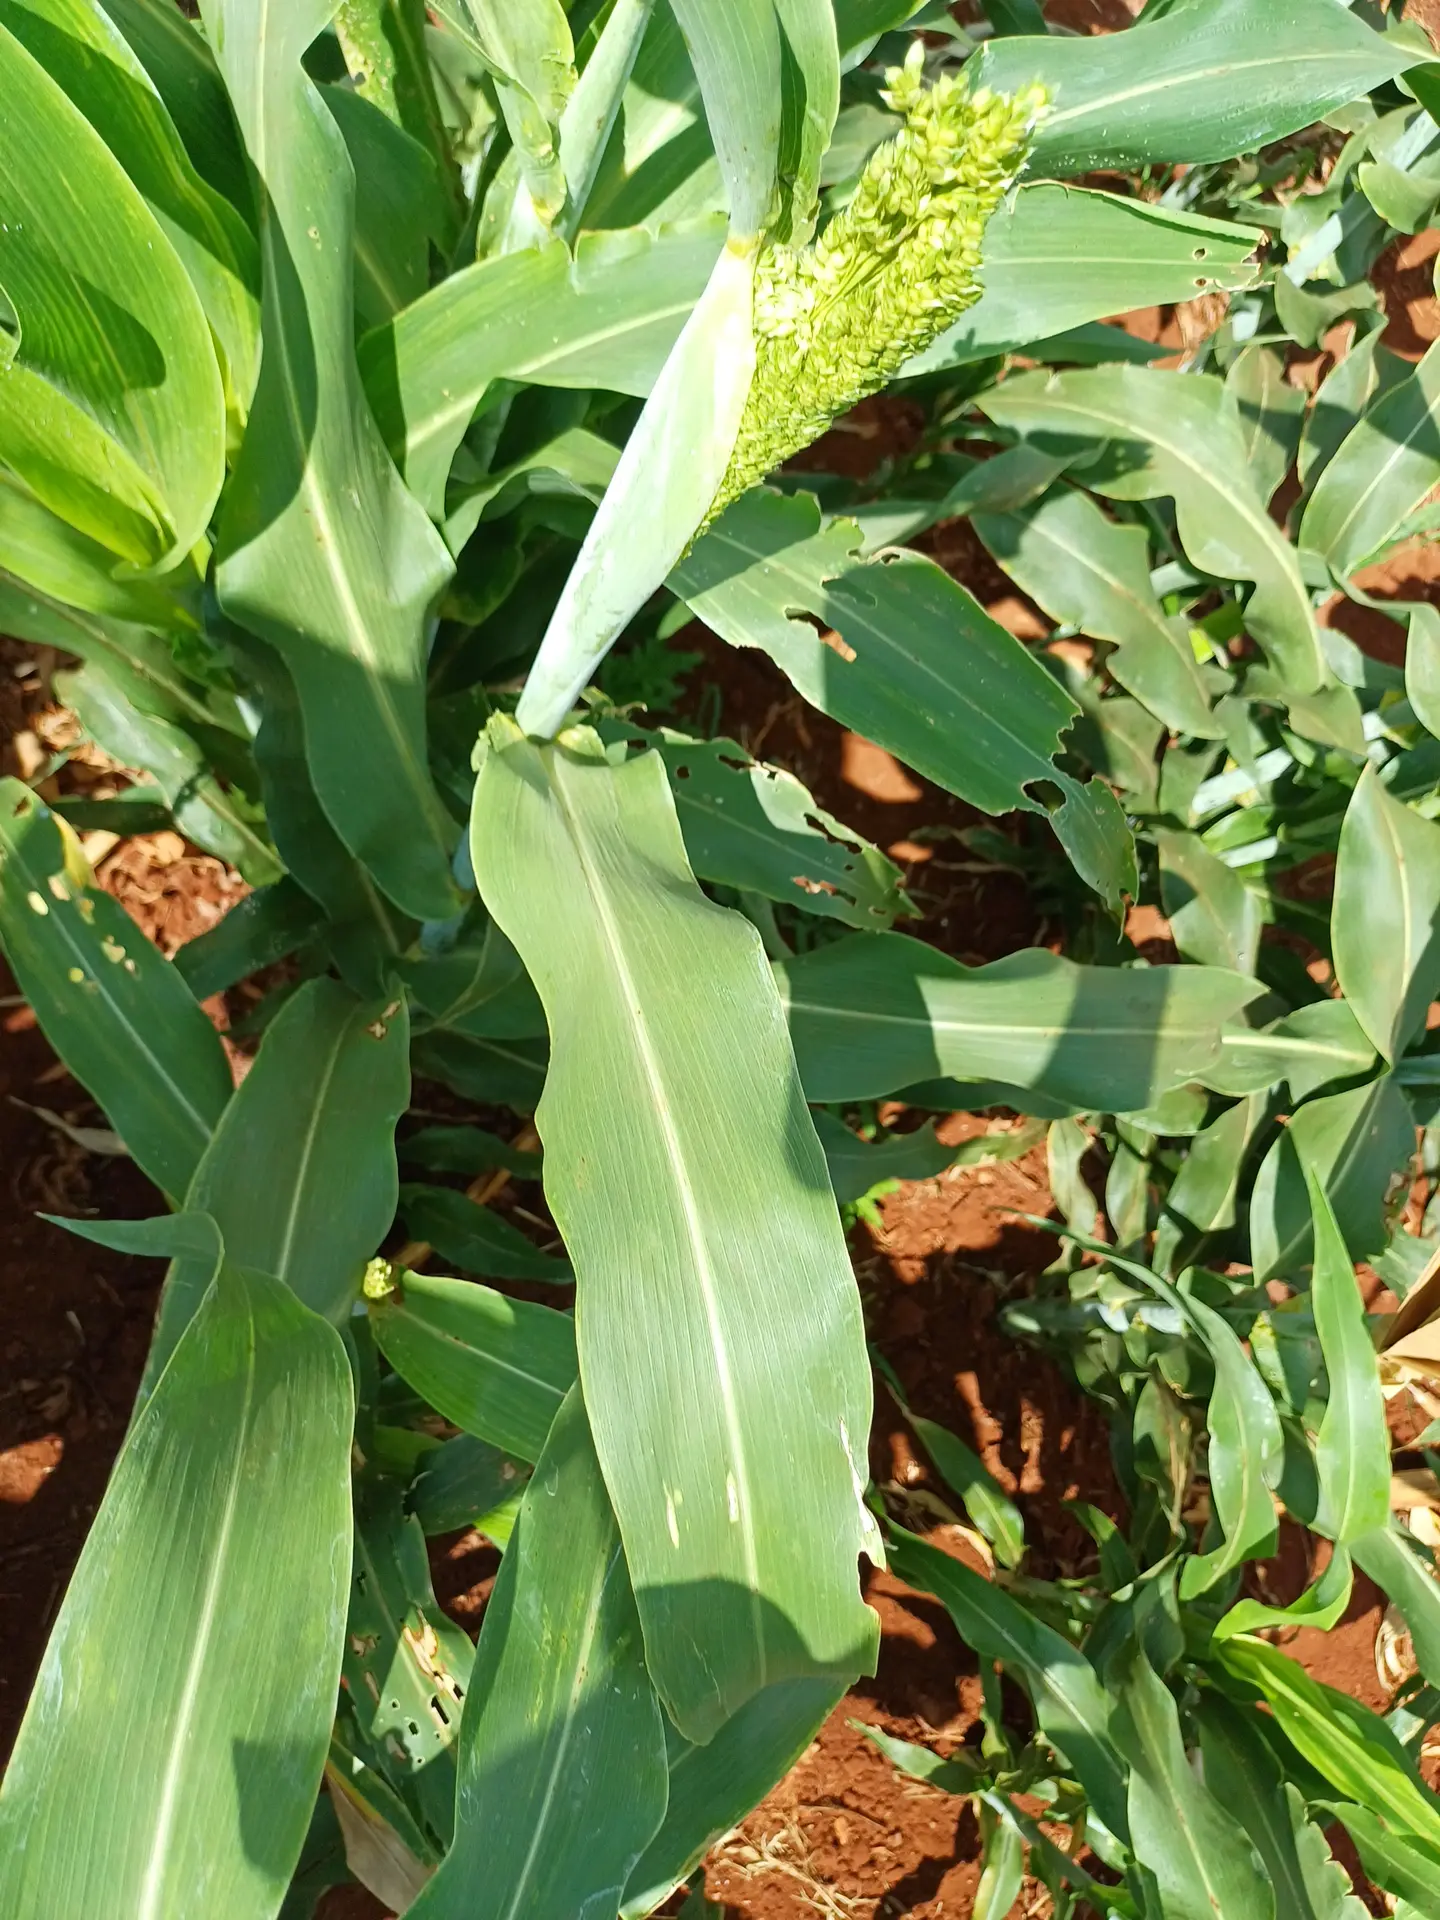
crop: sorghum
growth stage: heading tuber
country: Kenya
